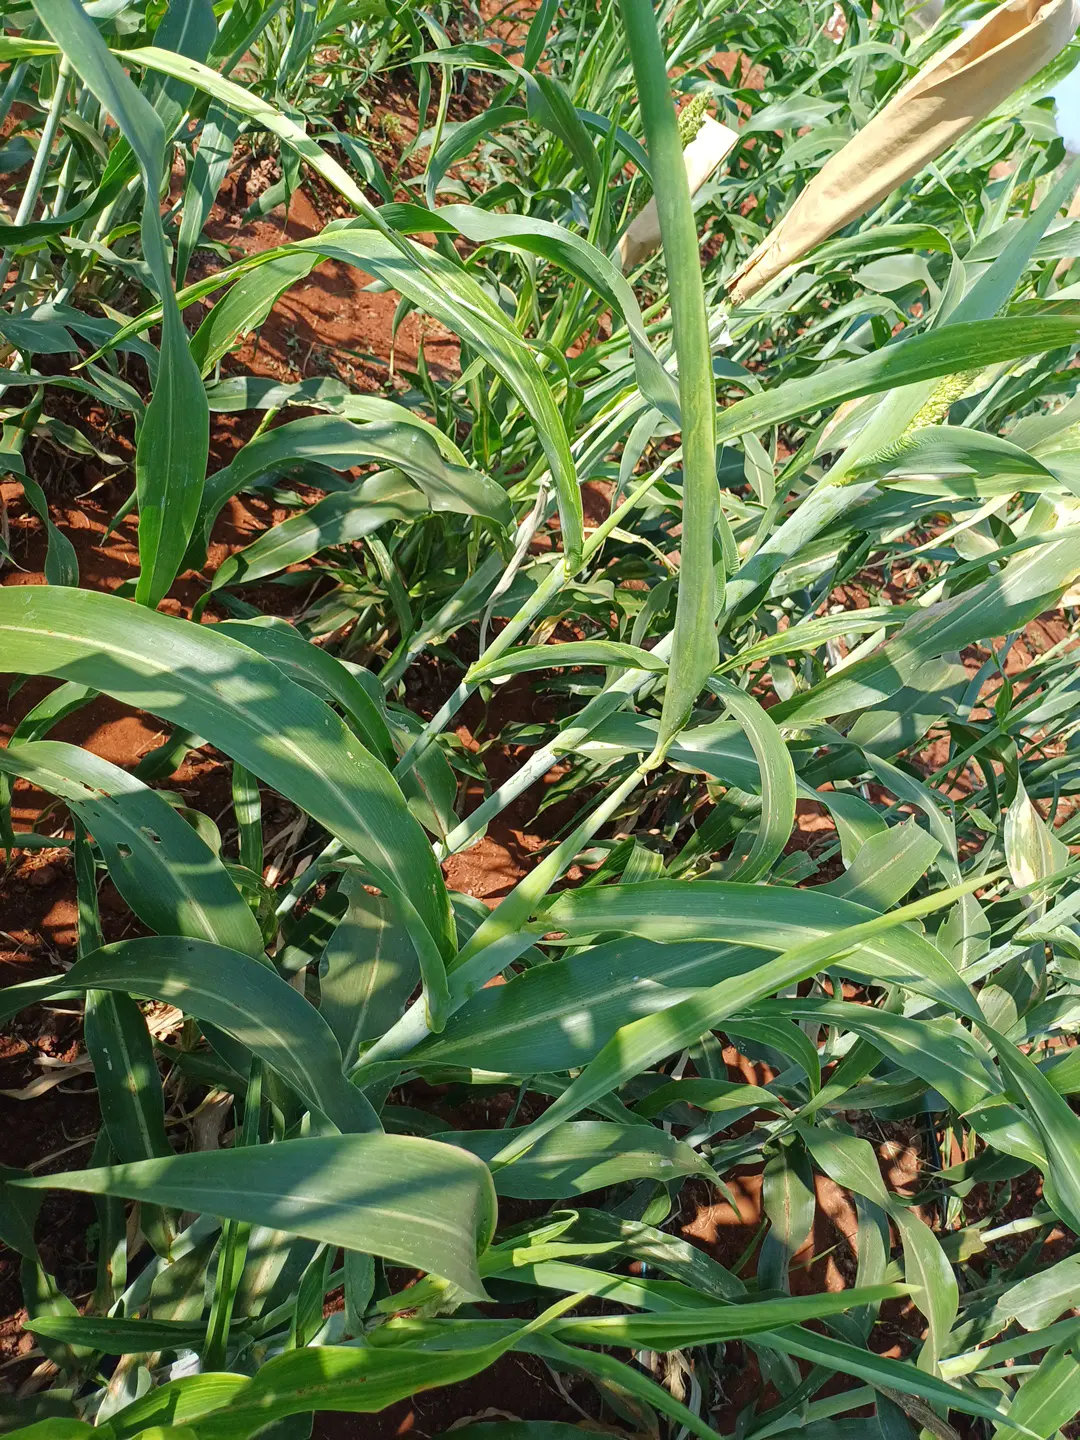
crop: sorghum
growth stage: heading tuber
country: Kenya
